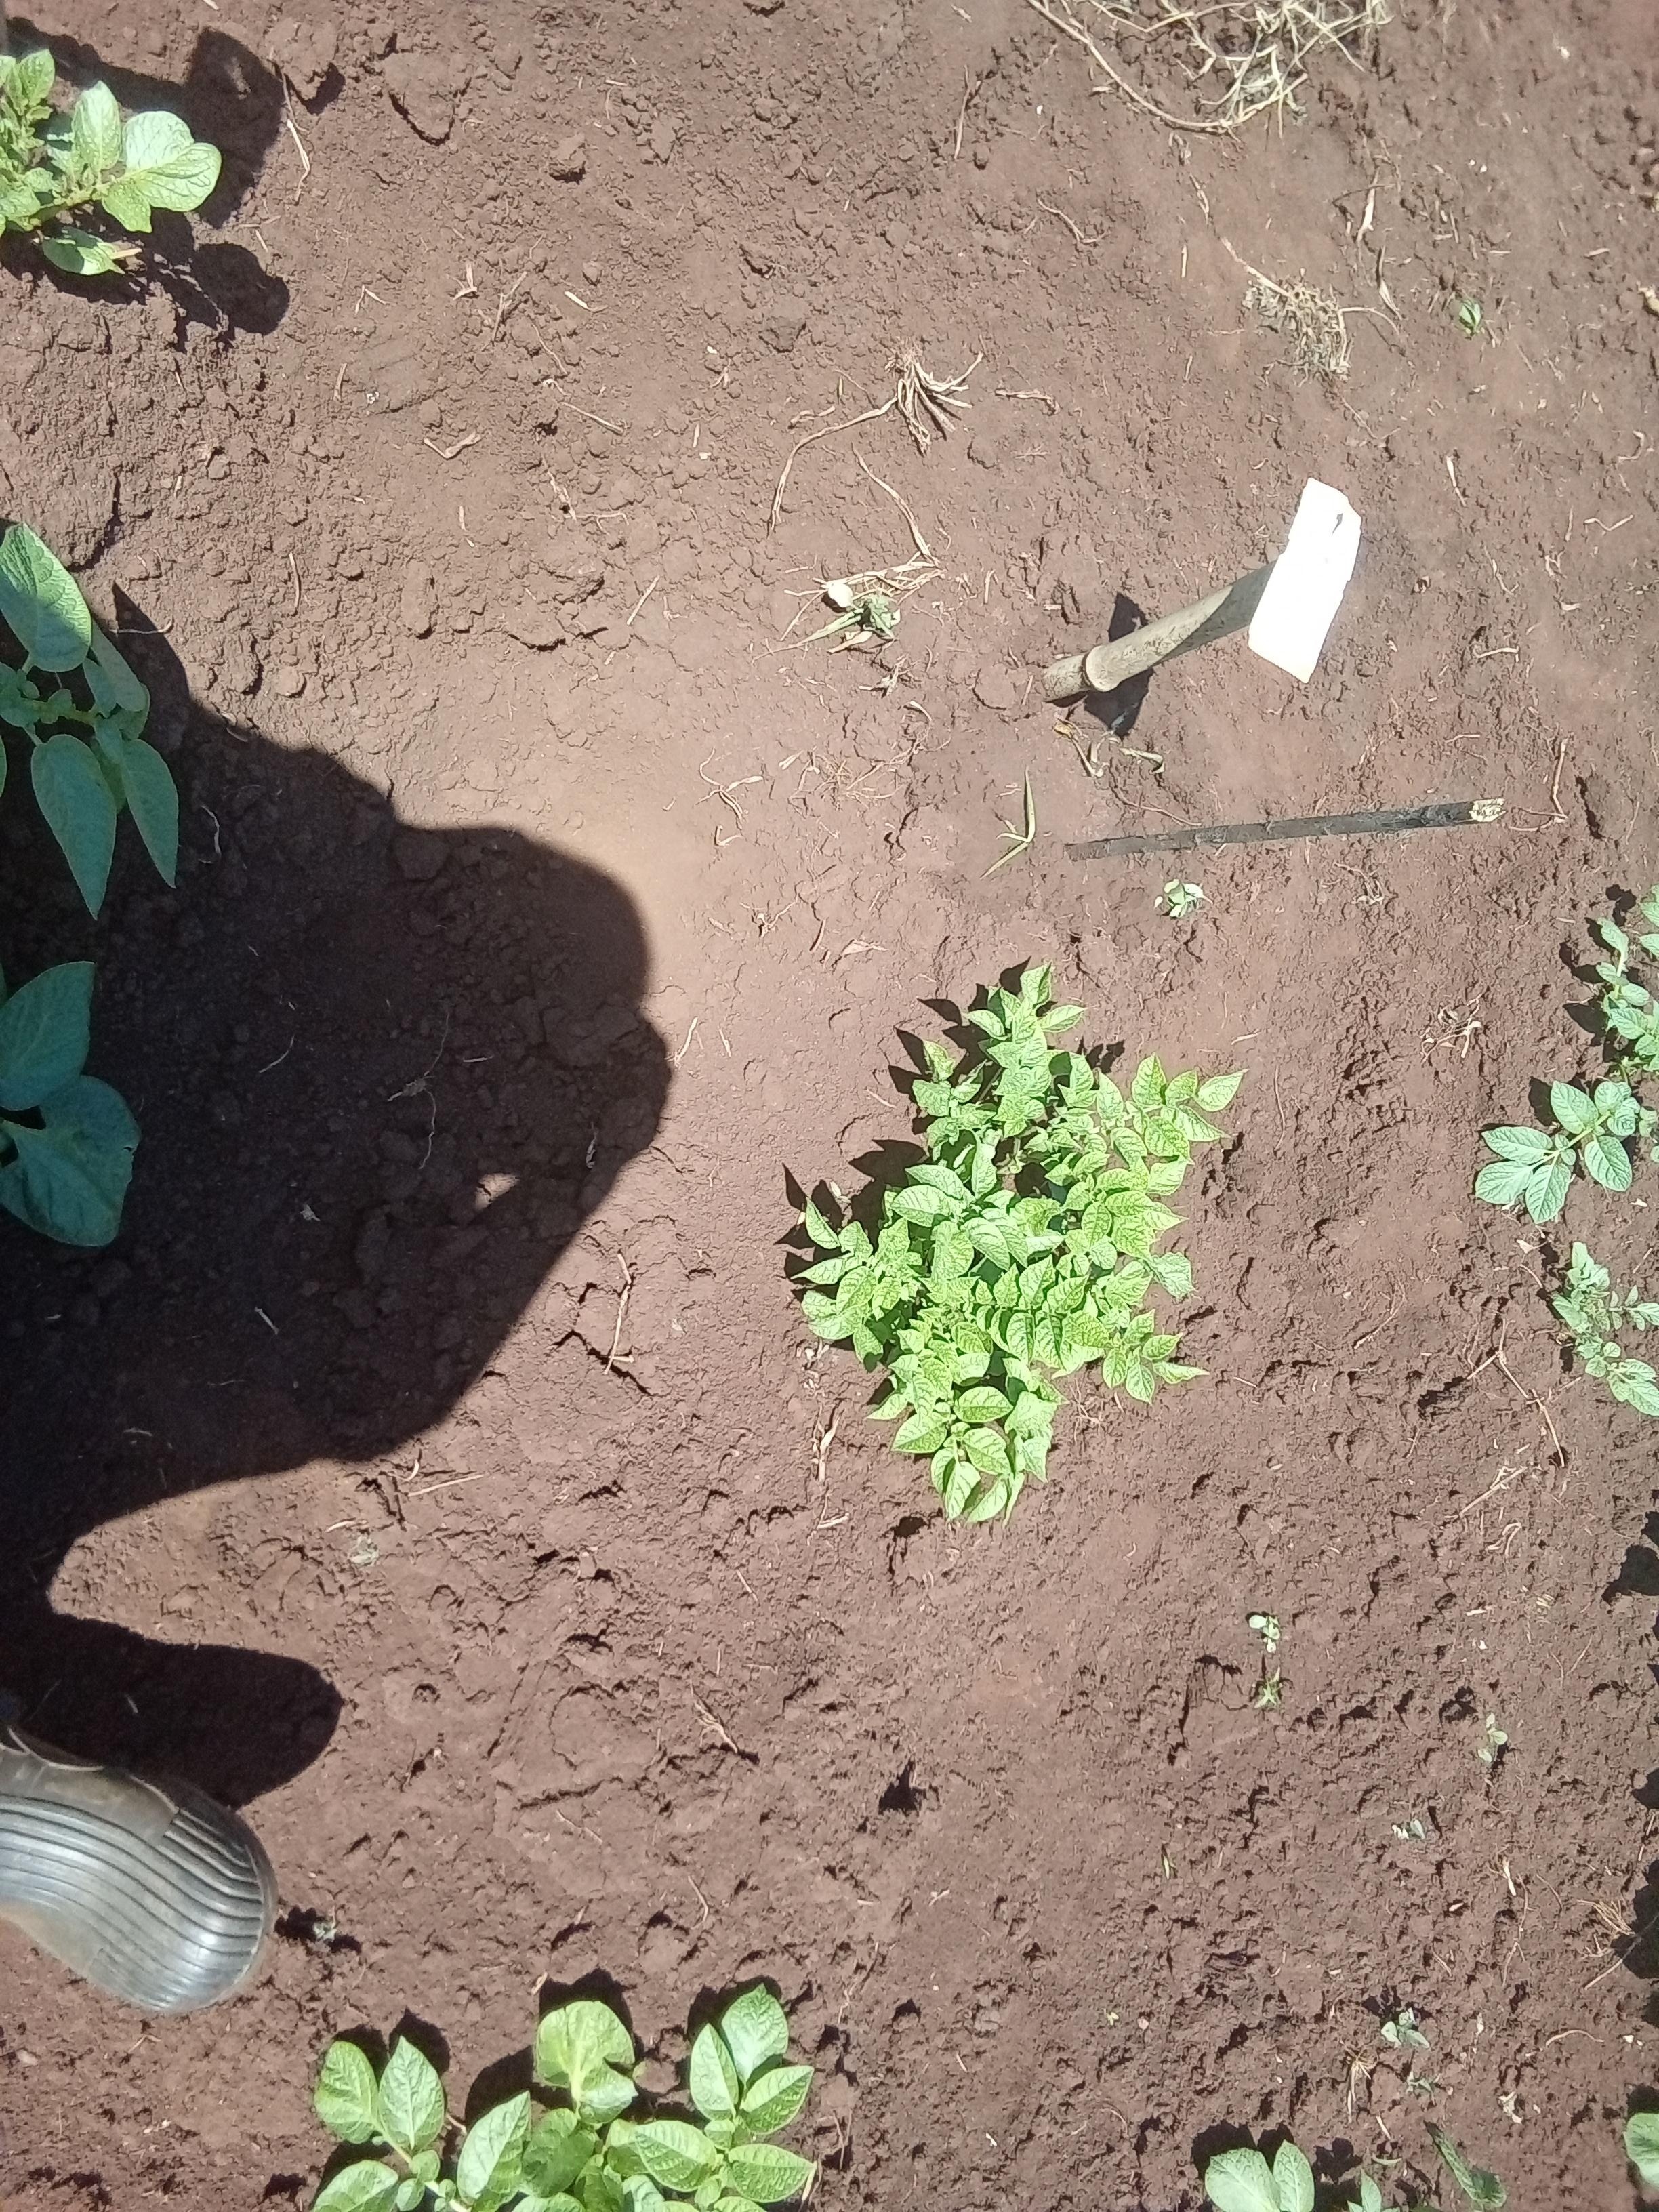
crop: potato
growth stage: vegetative
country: Kenya
